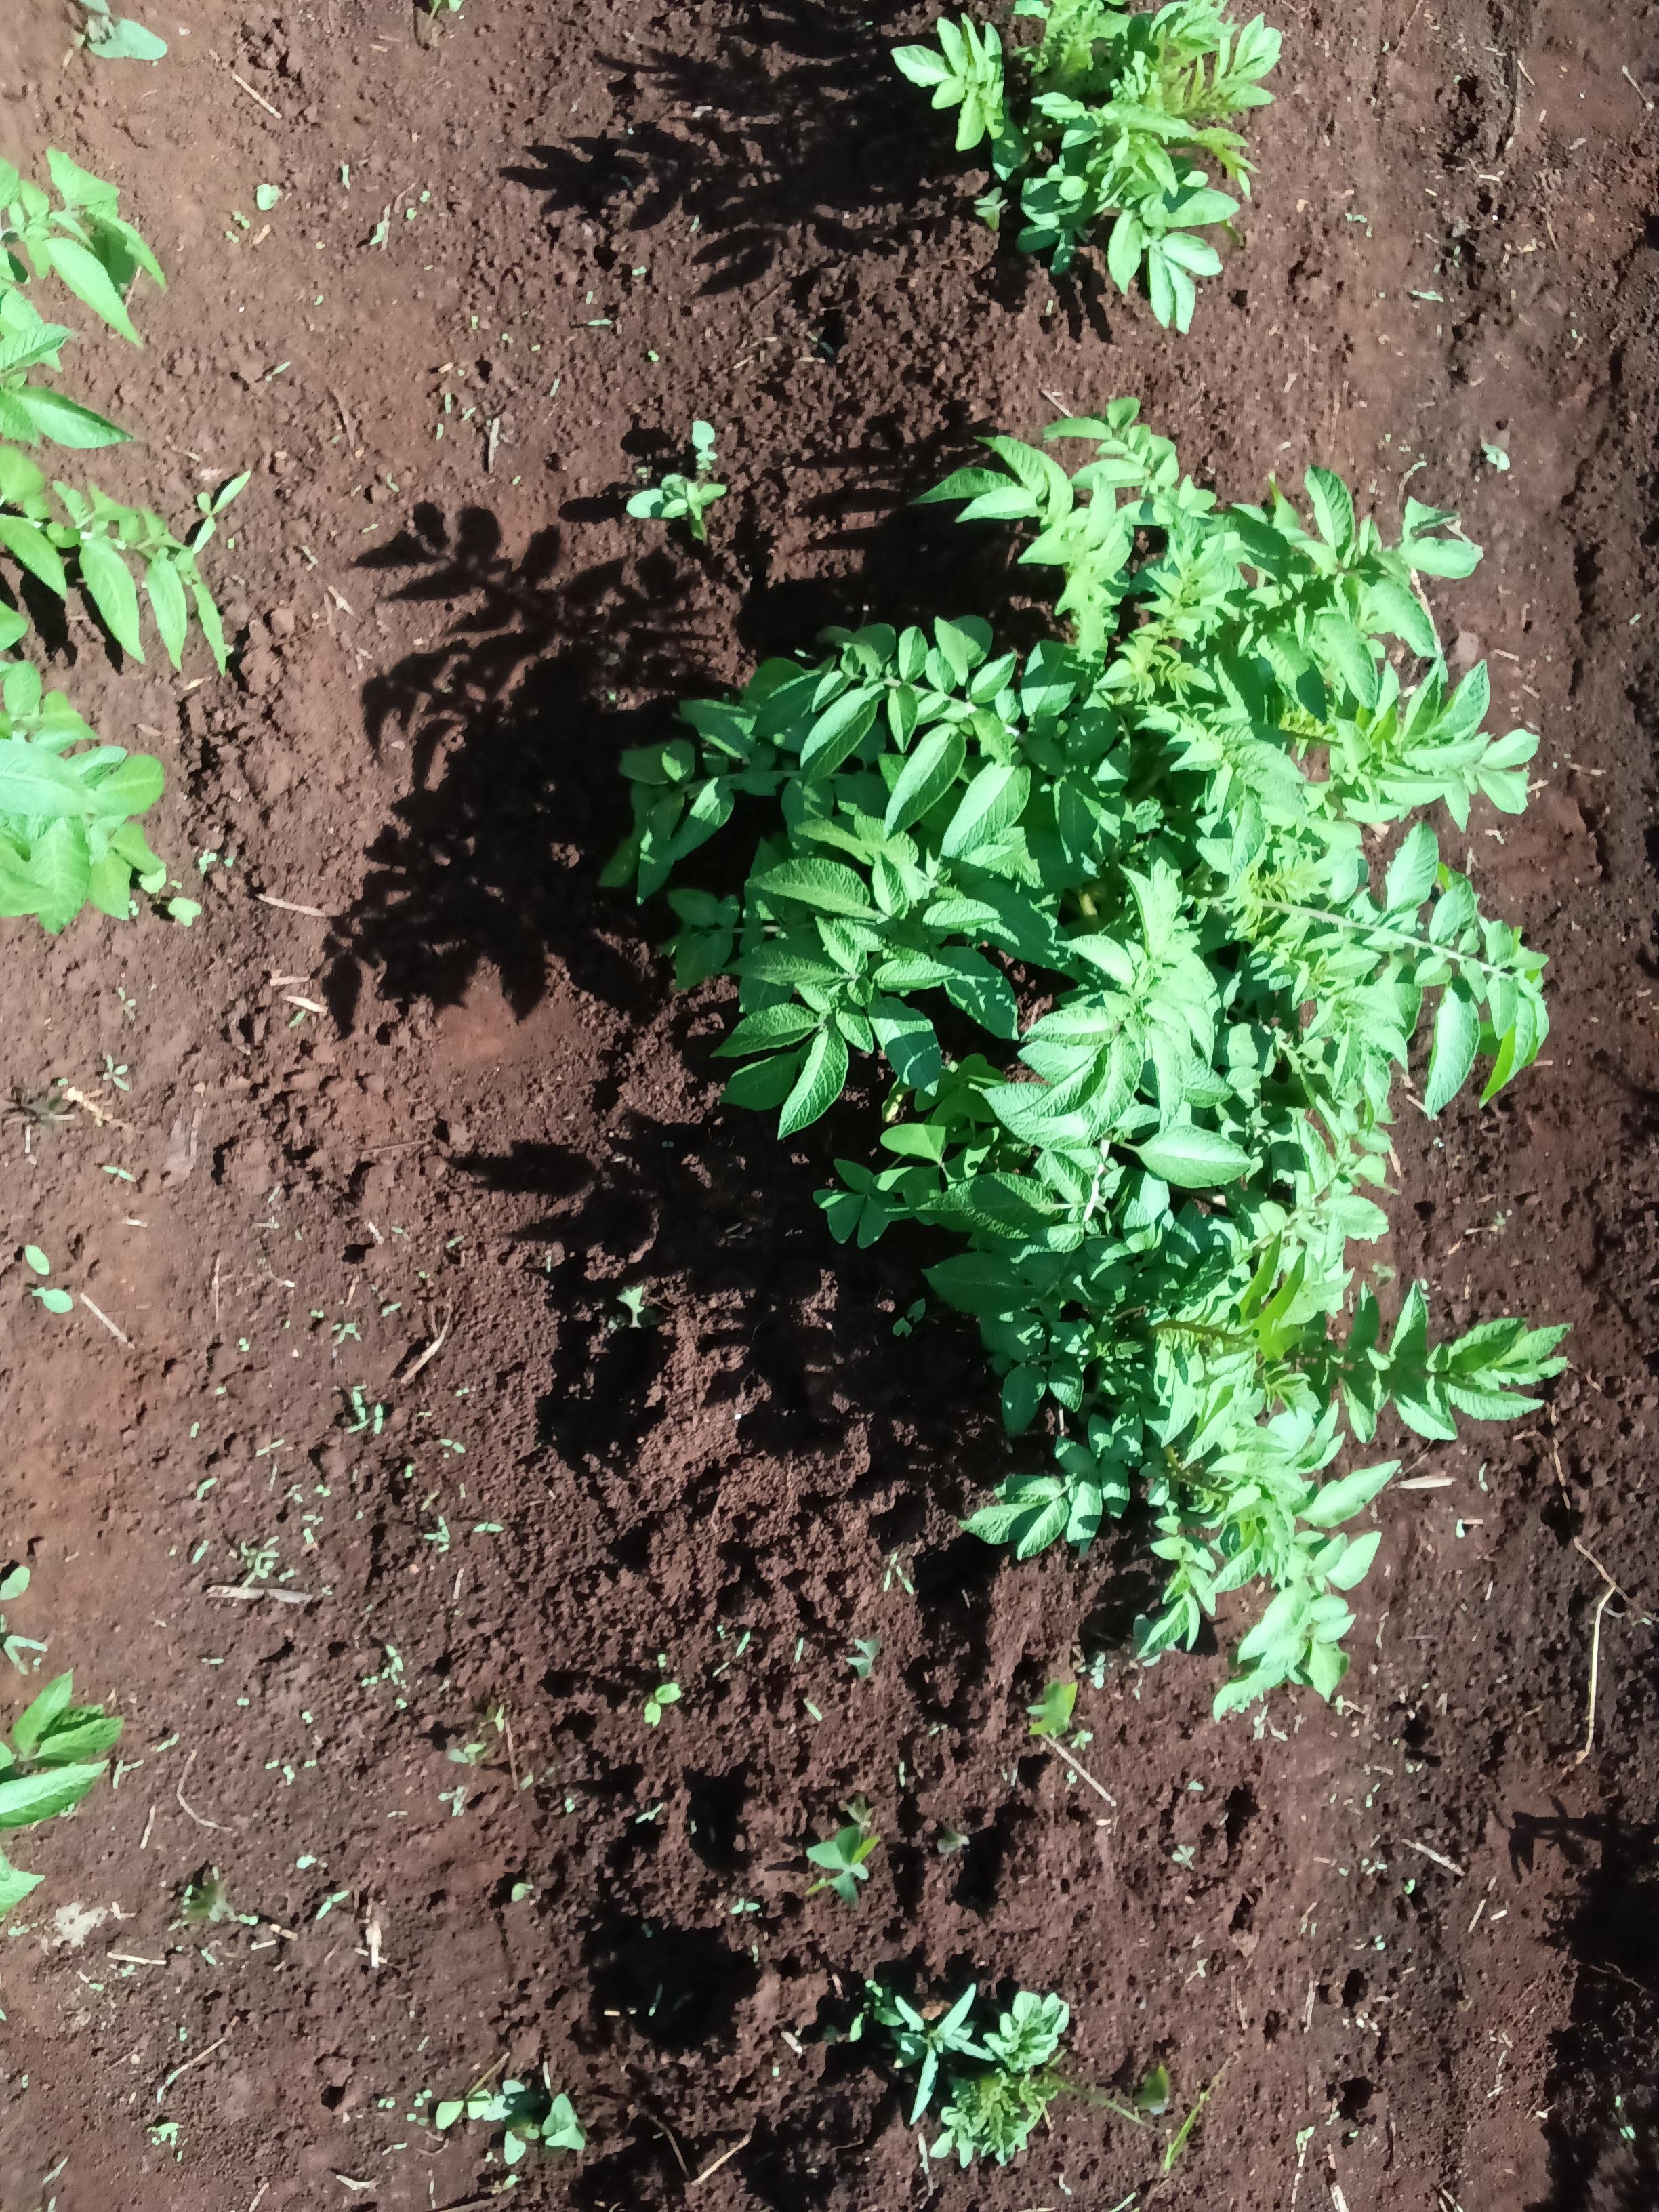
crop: potato
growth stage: vegetative
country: Kenya
